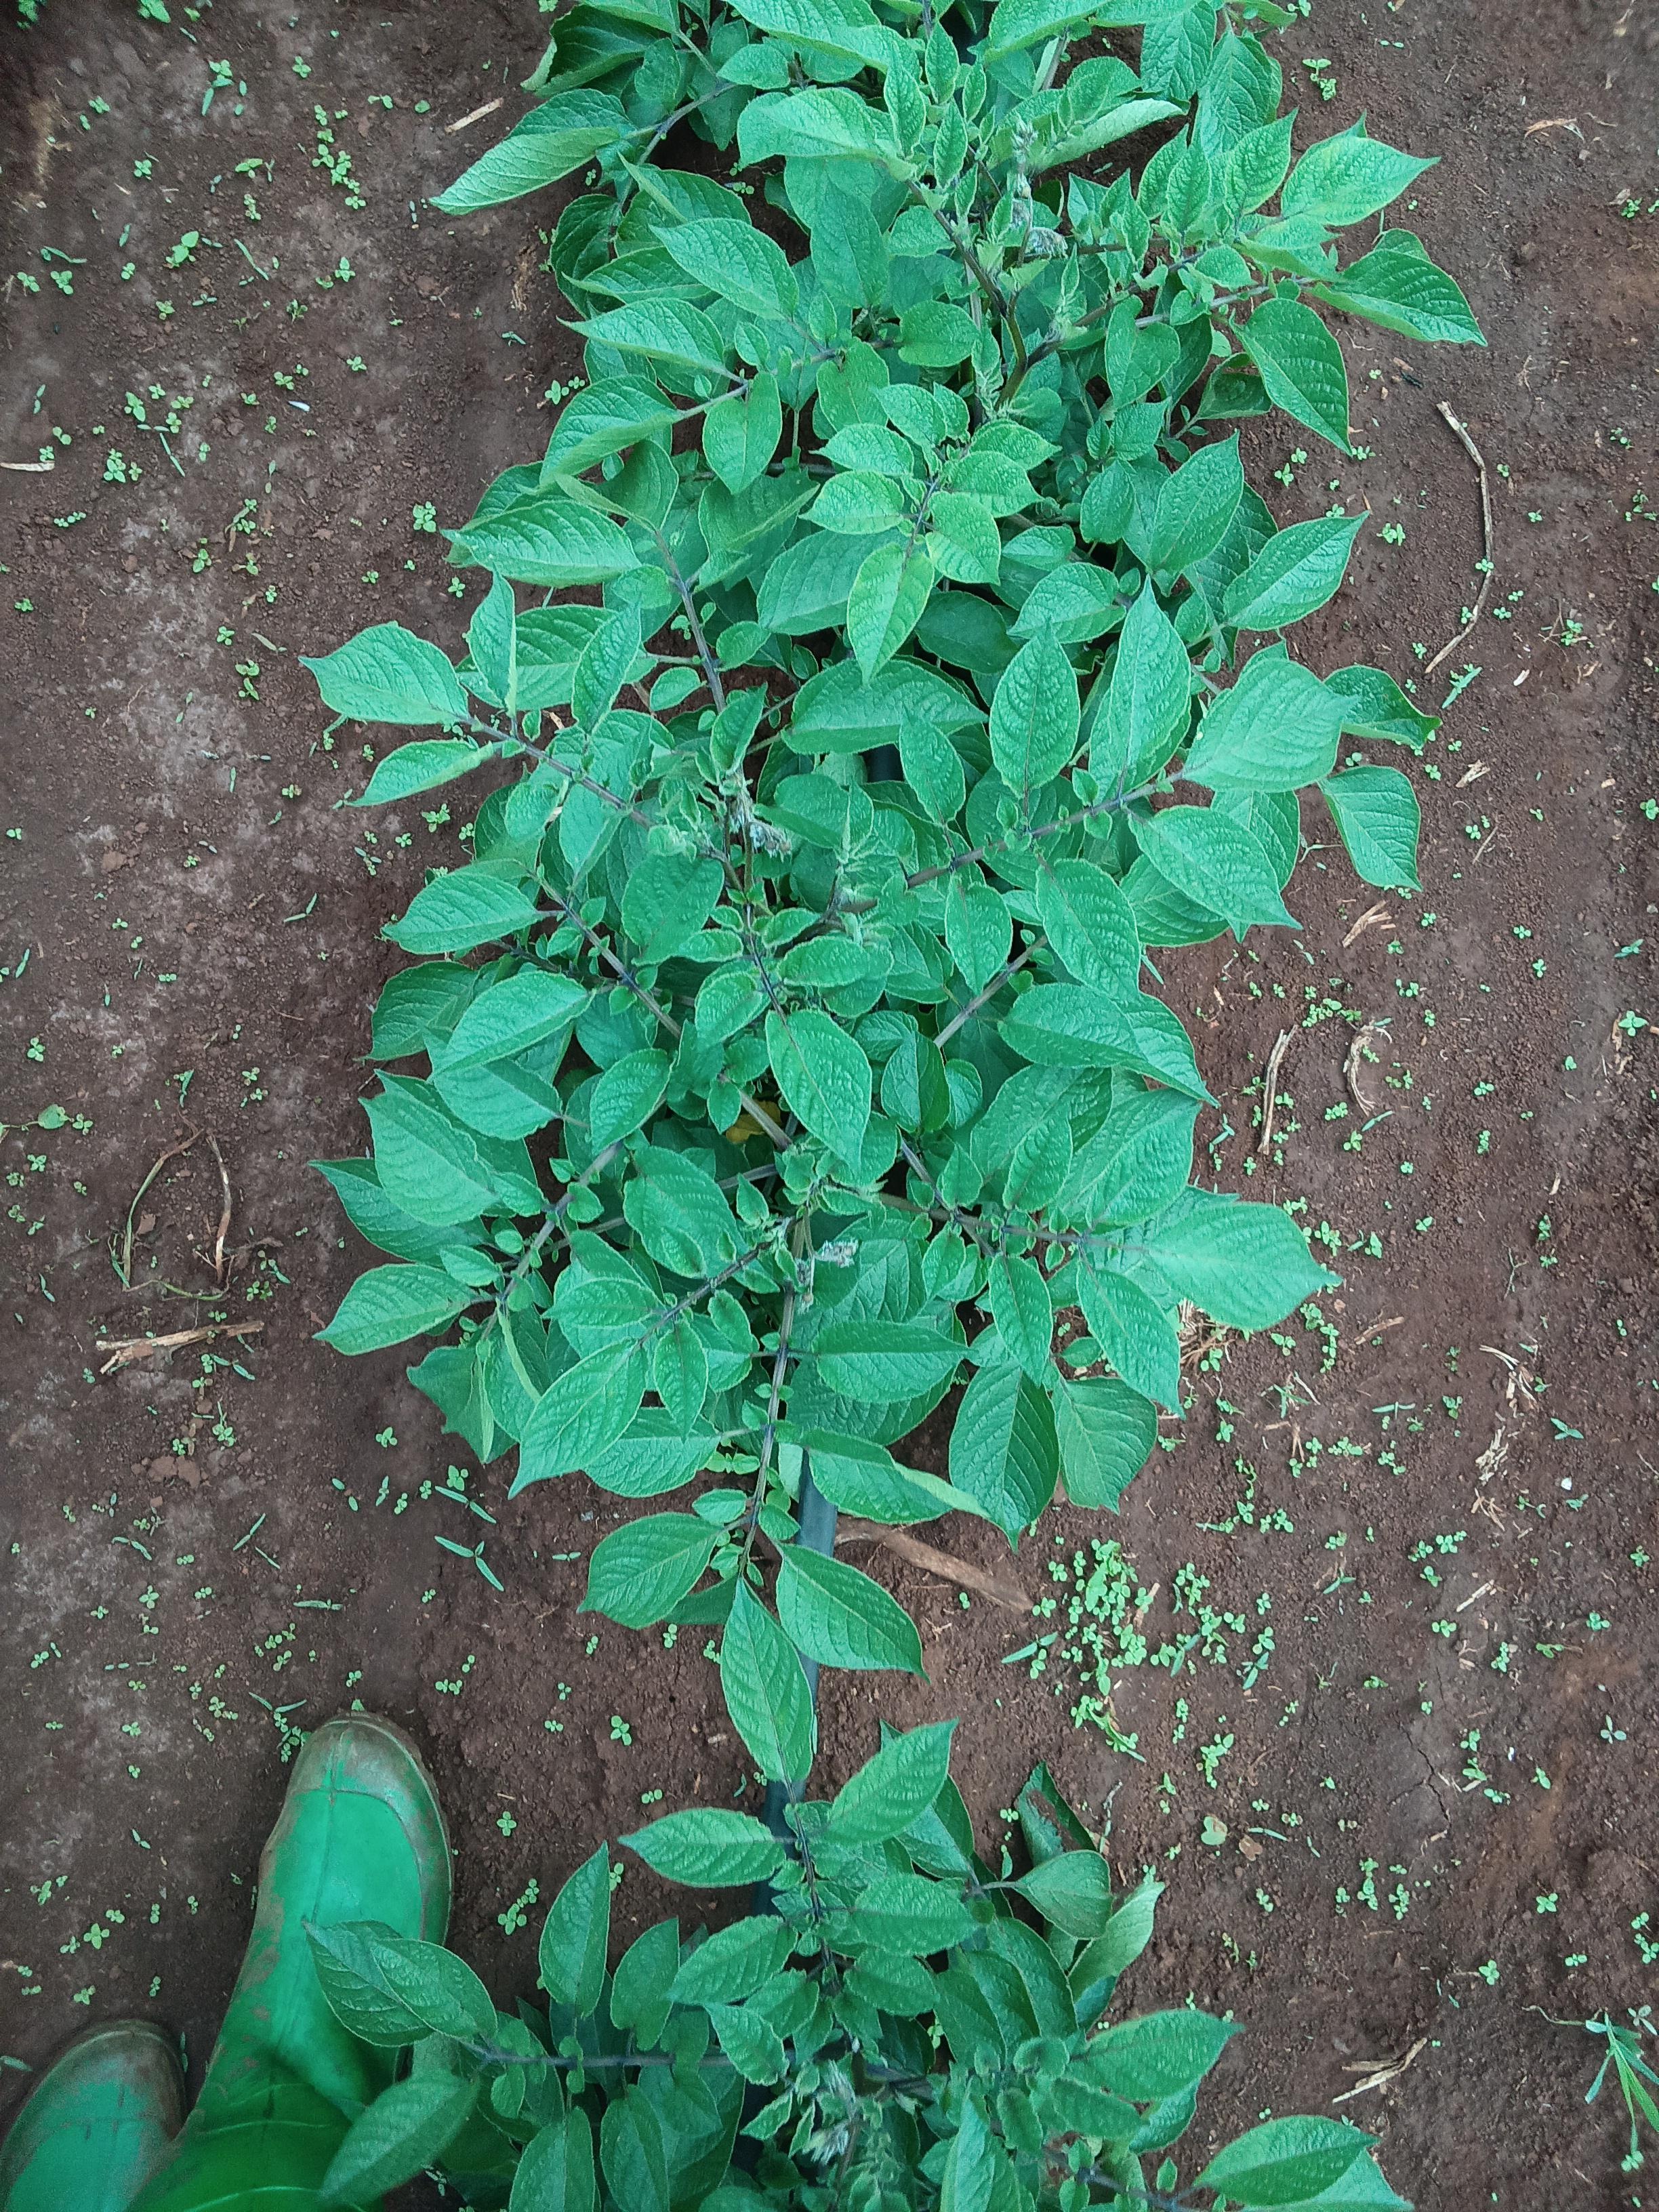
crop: potato
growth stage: vegetative
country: Kenya
